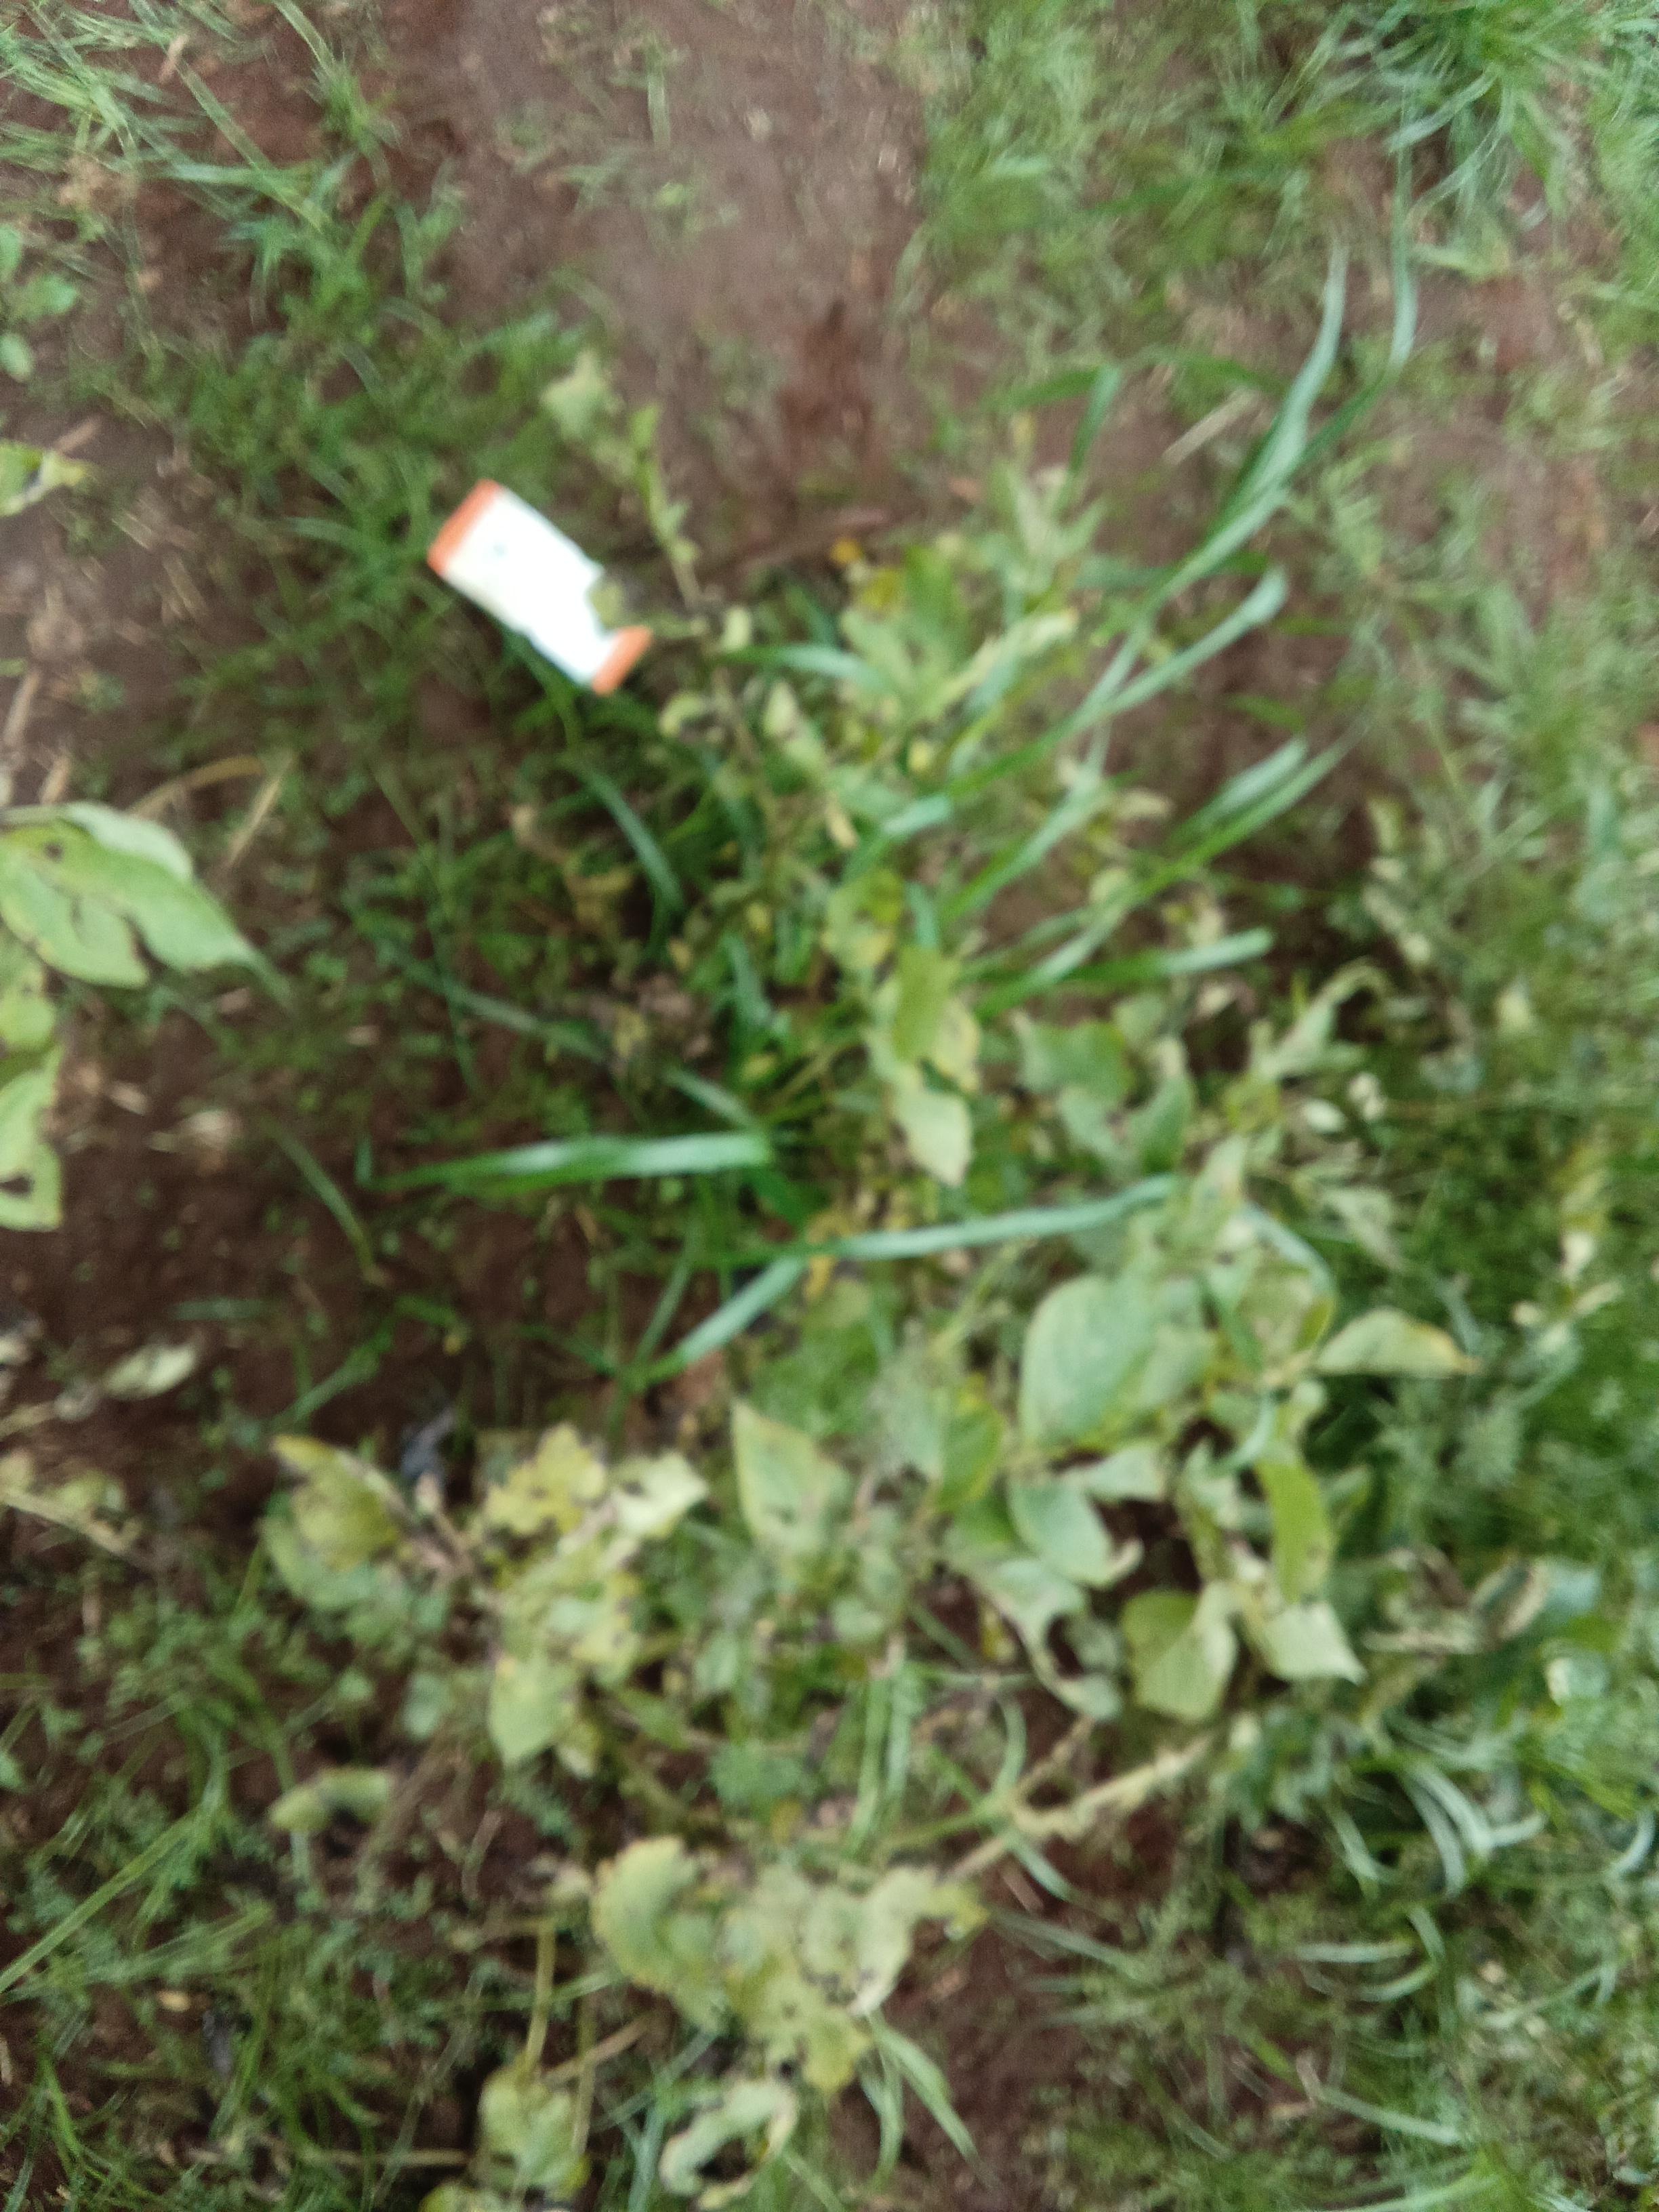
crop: potato
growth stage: harvest maturity
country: Kenya
